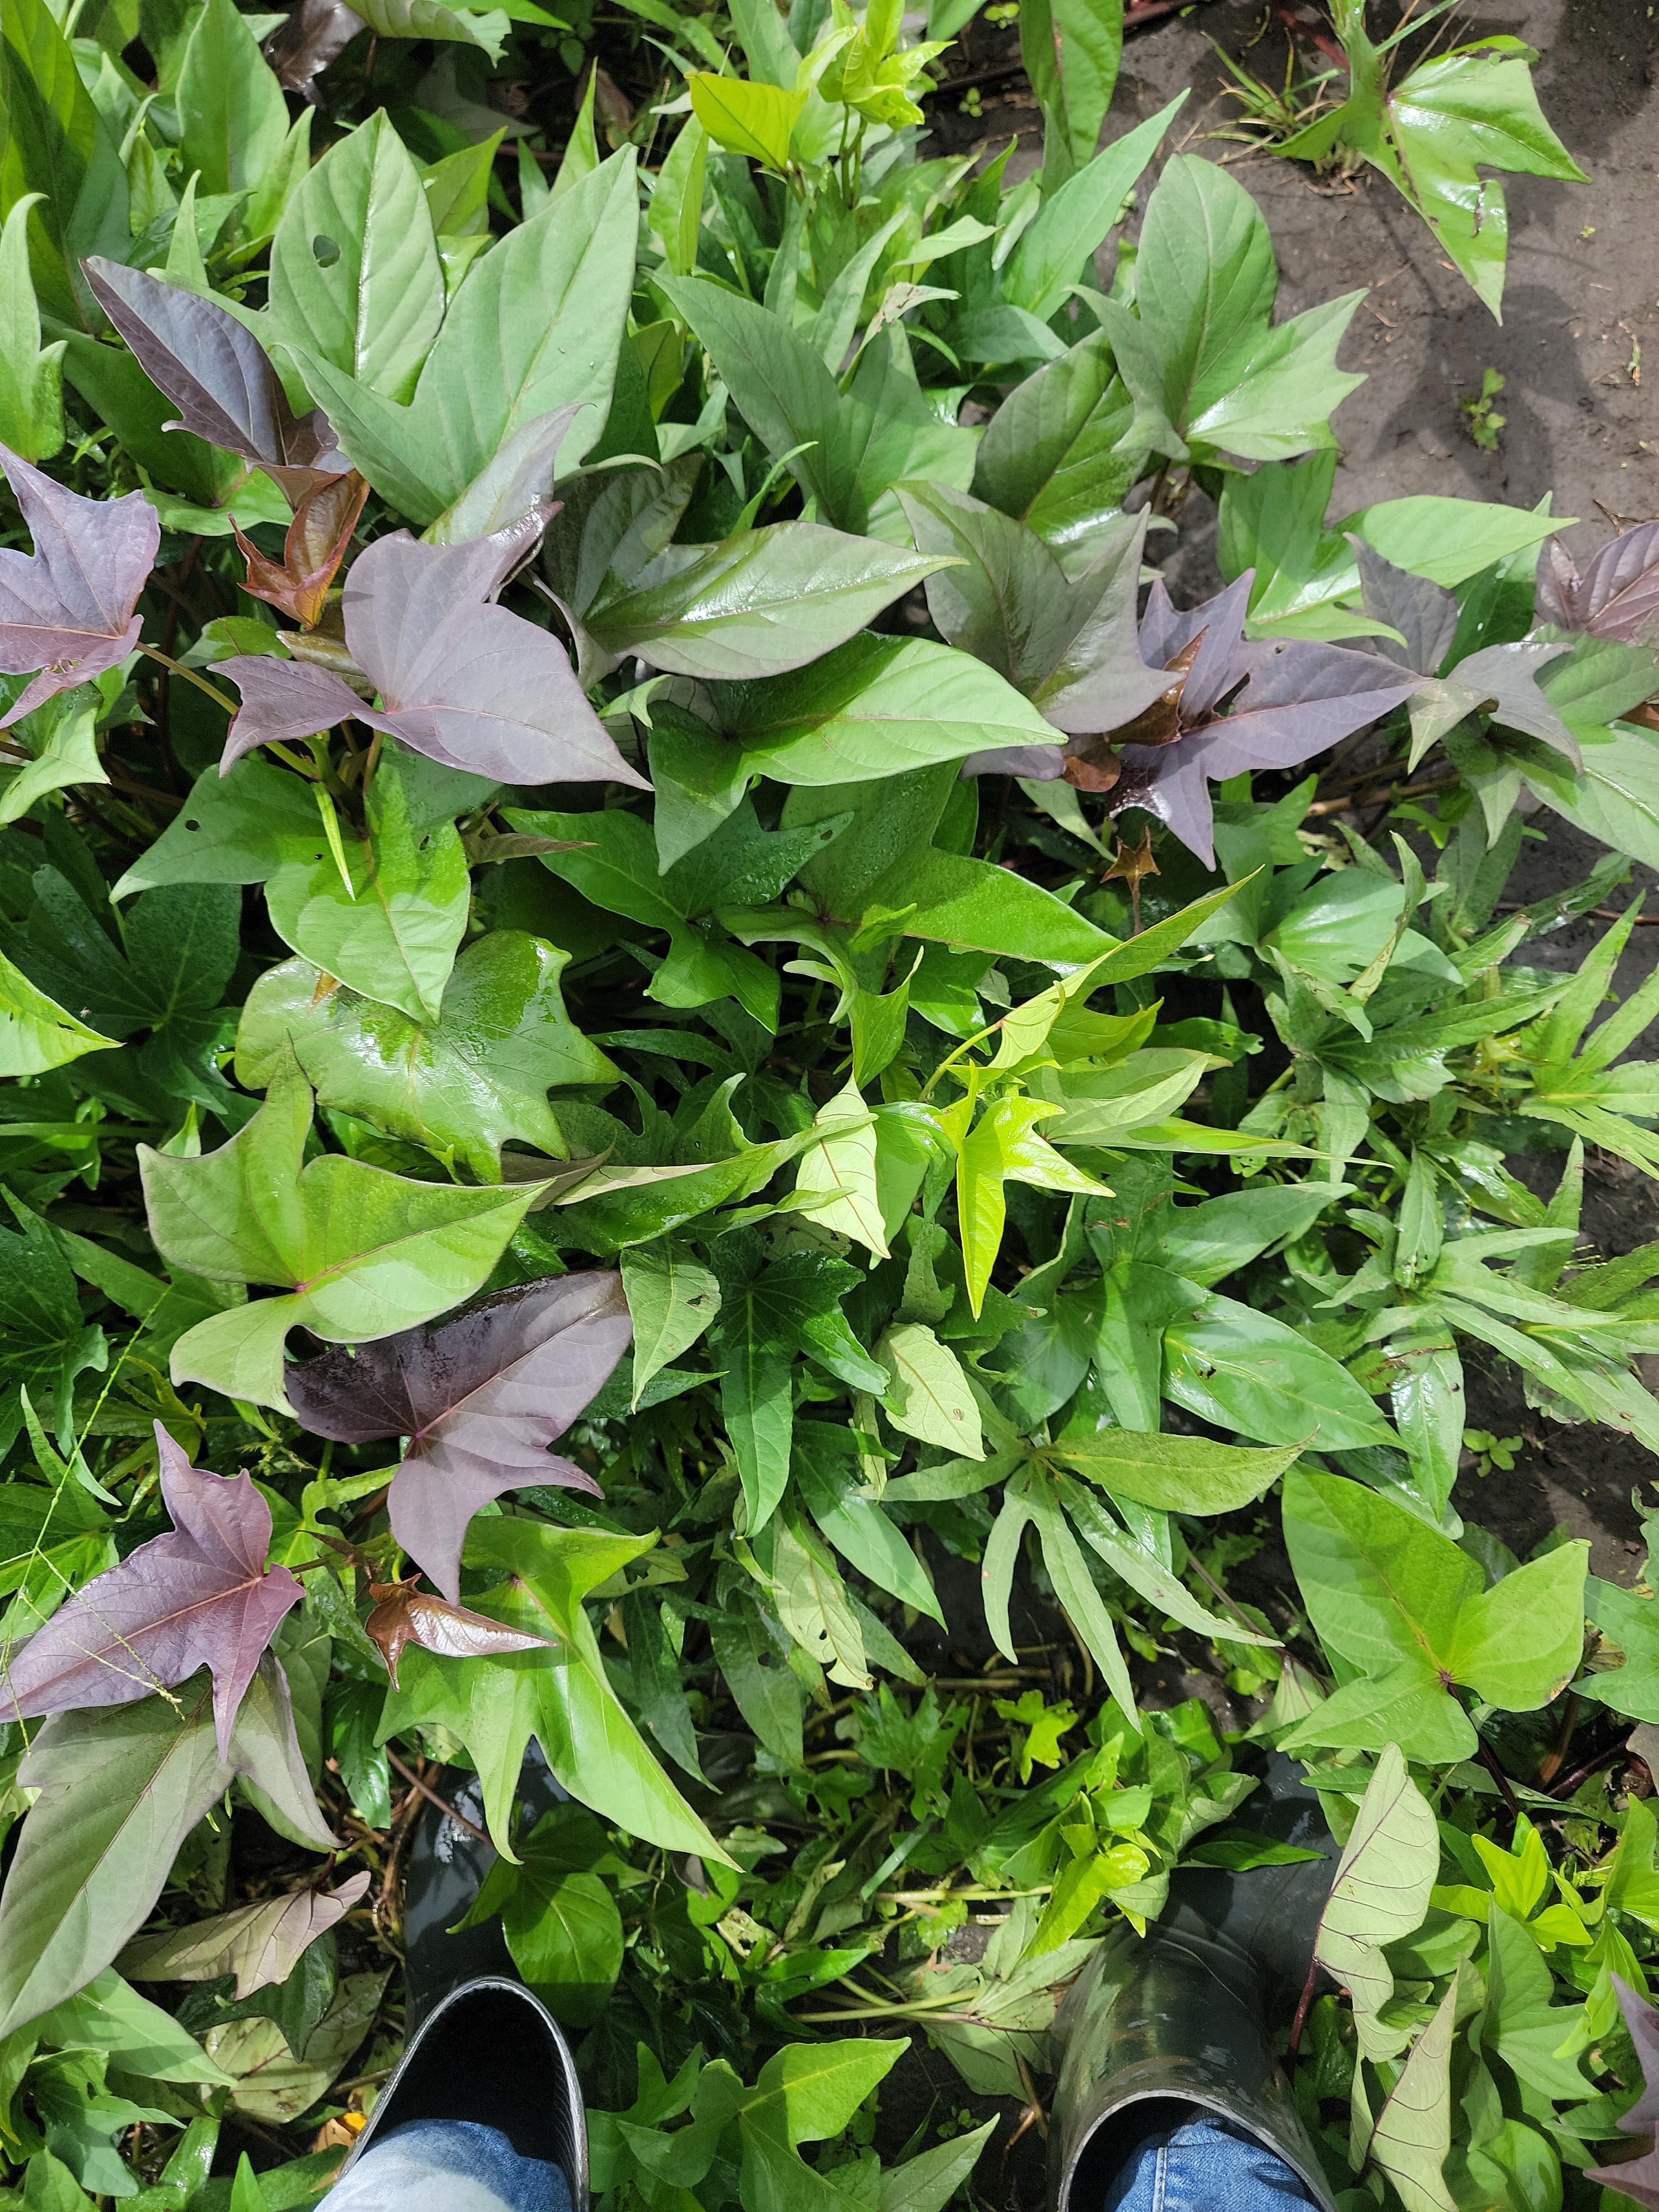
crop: sweet potato
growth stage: vegetative
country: Tanzania
